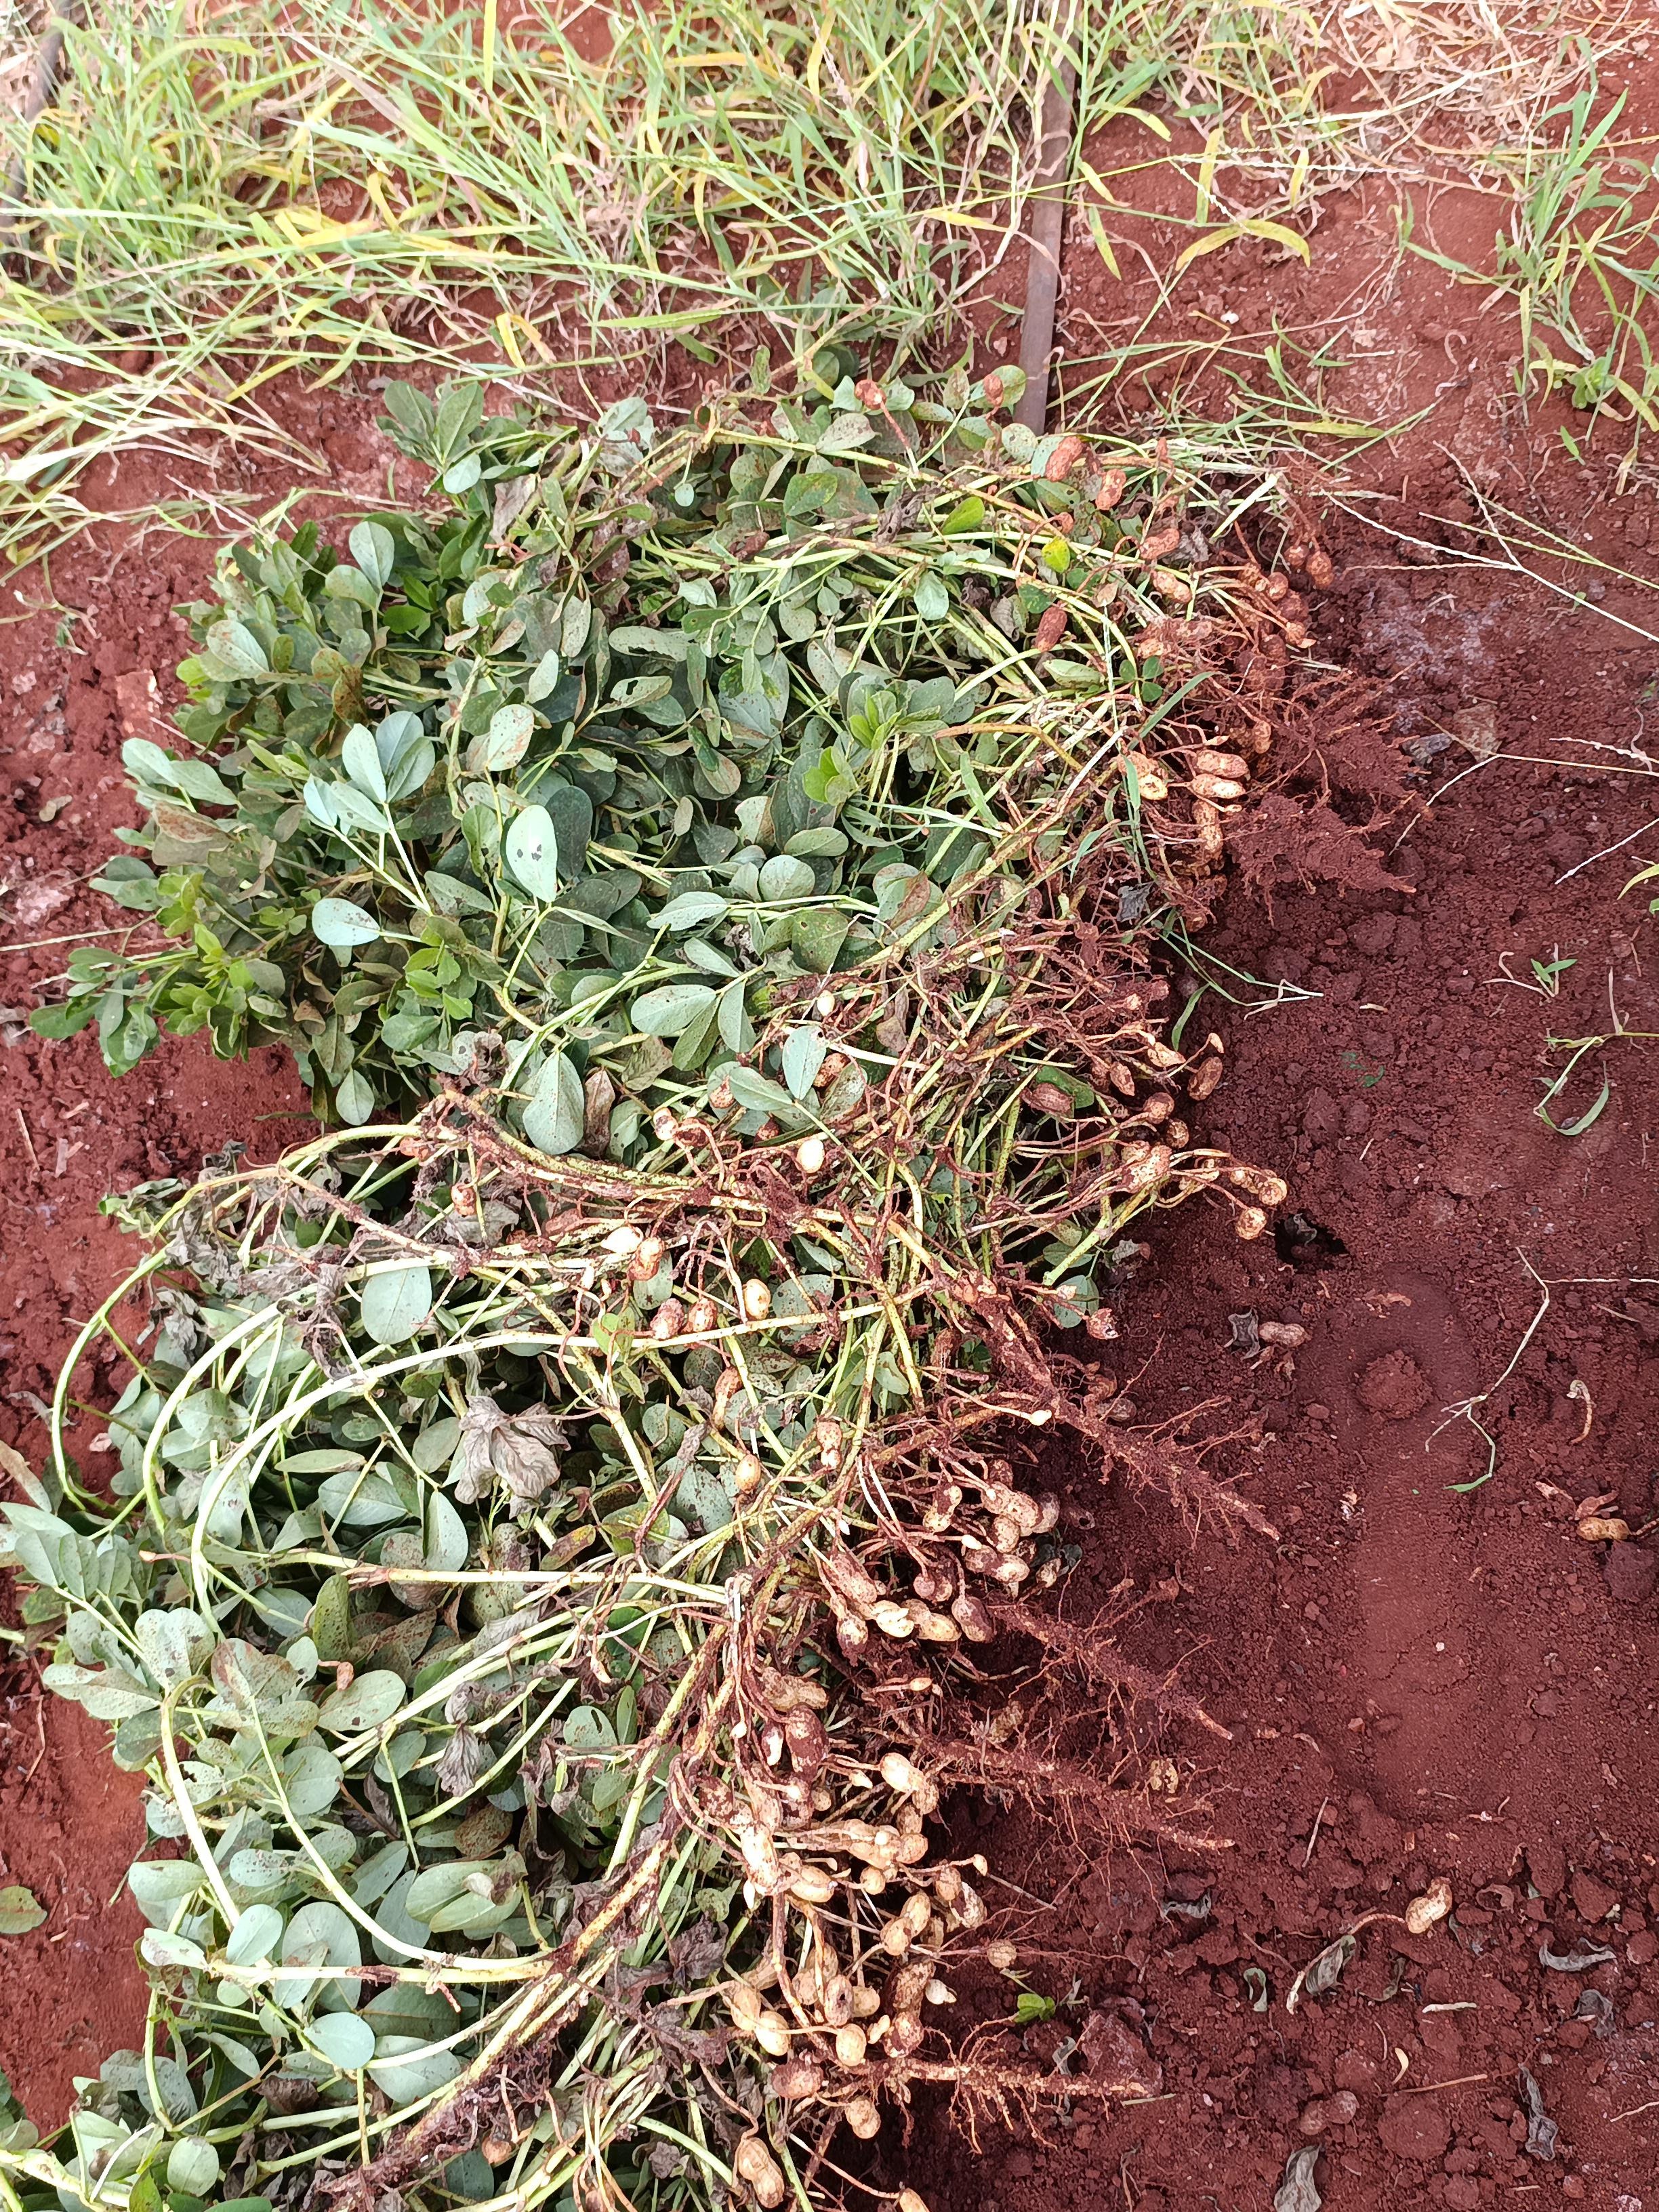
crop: groundnut
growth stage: harvest
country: Kenya
